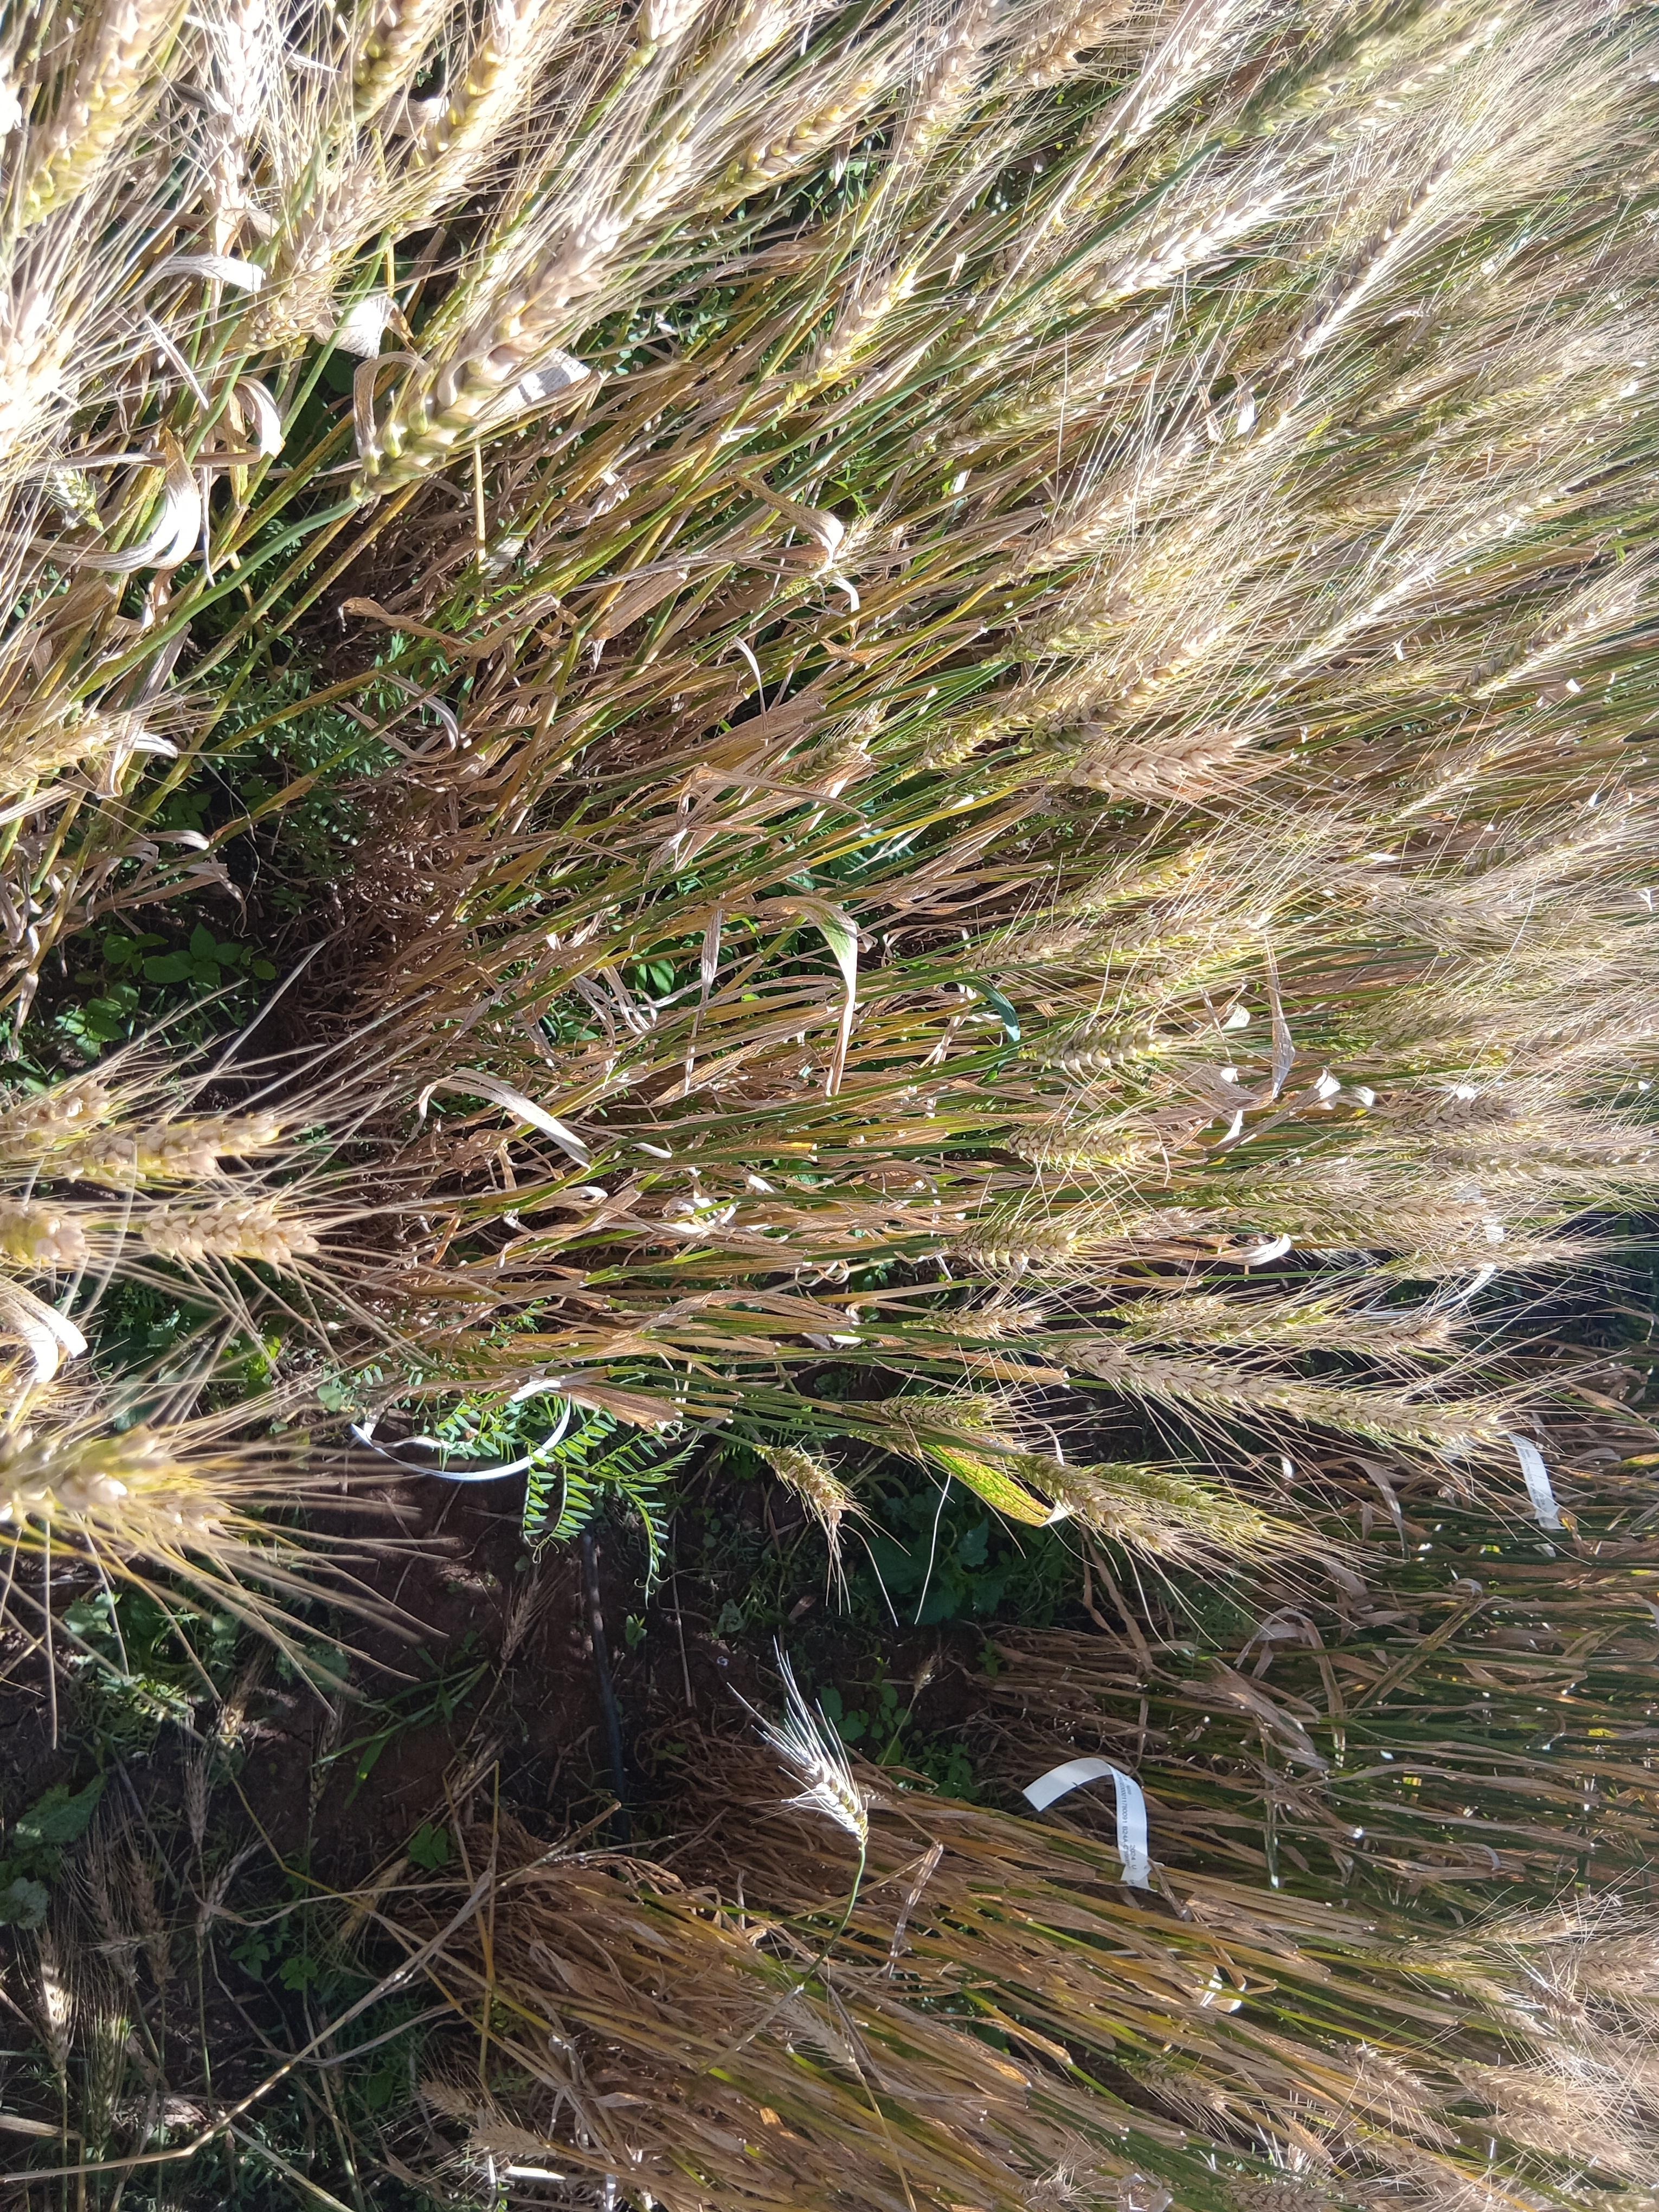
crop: wheat
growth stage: maturity
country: Kenya
